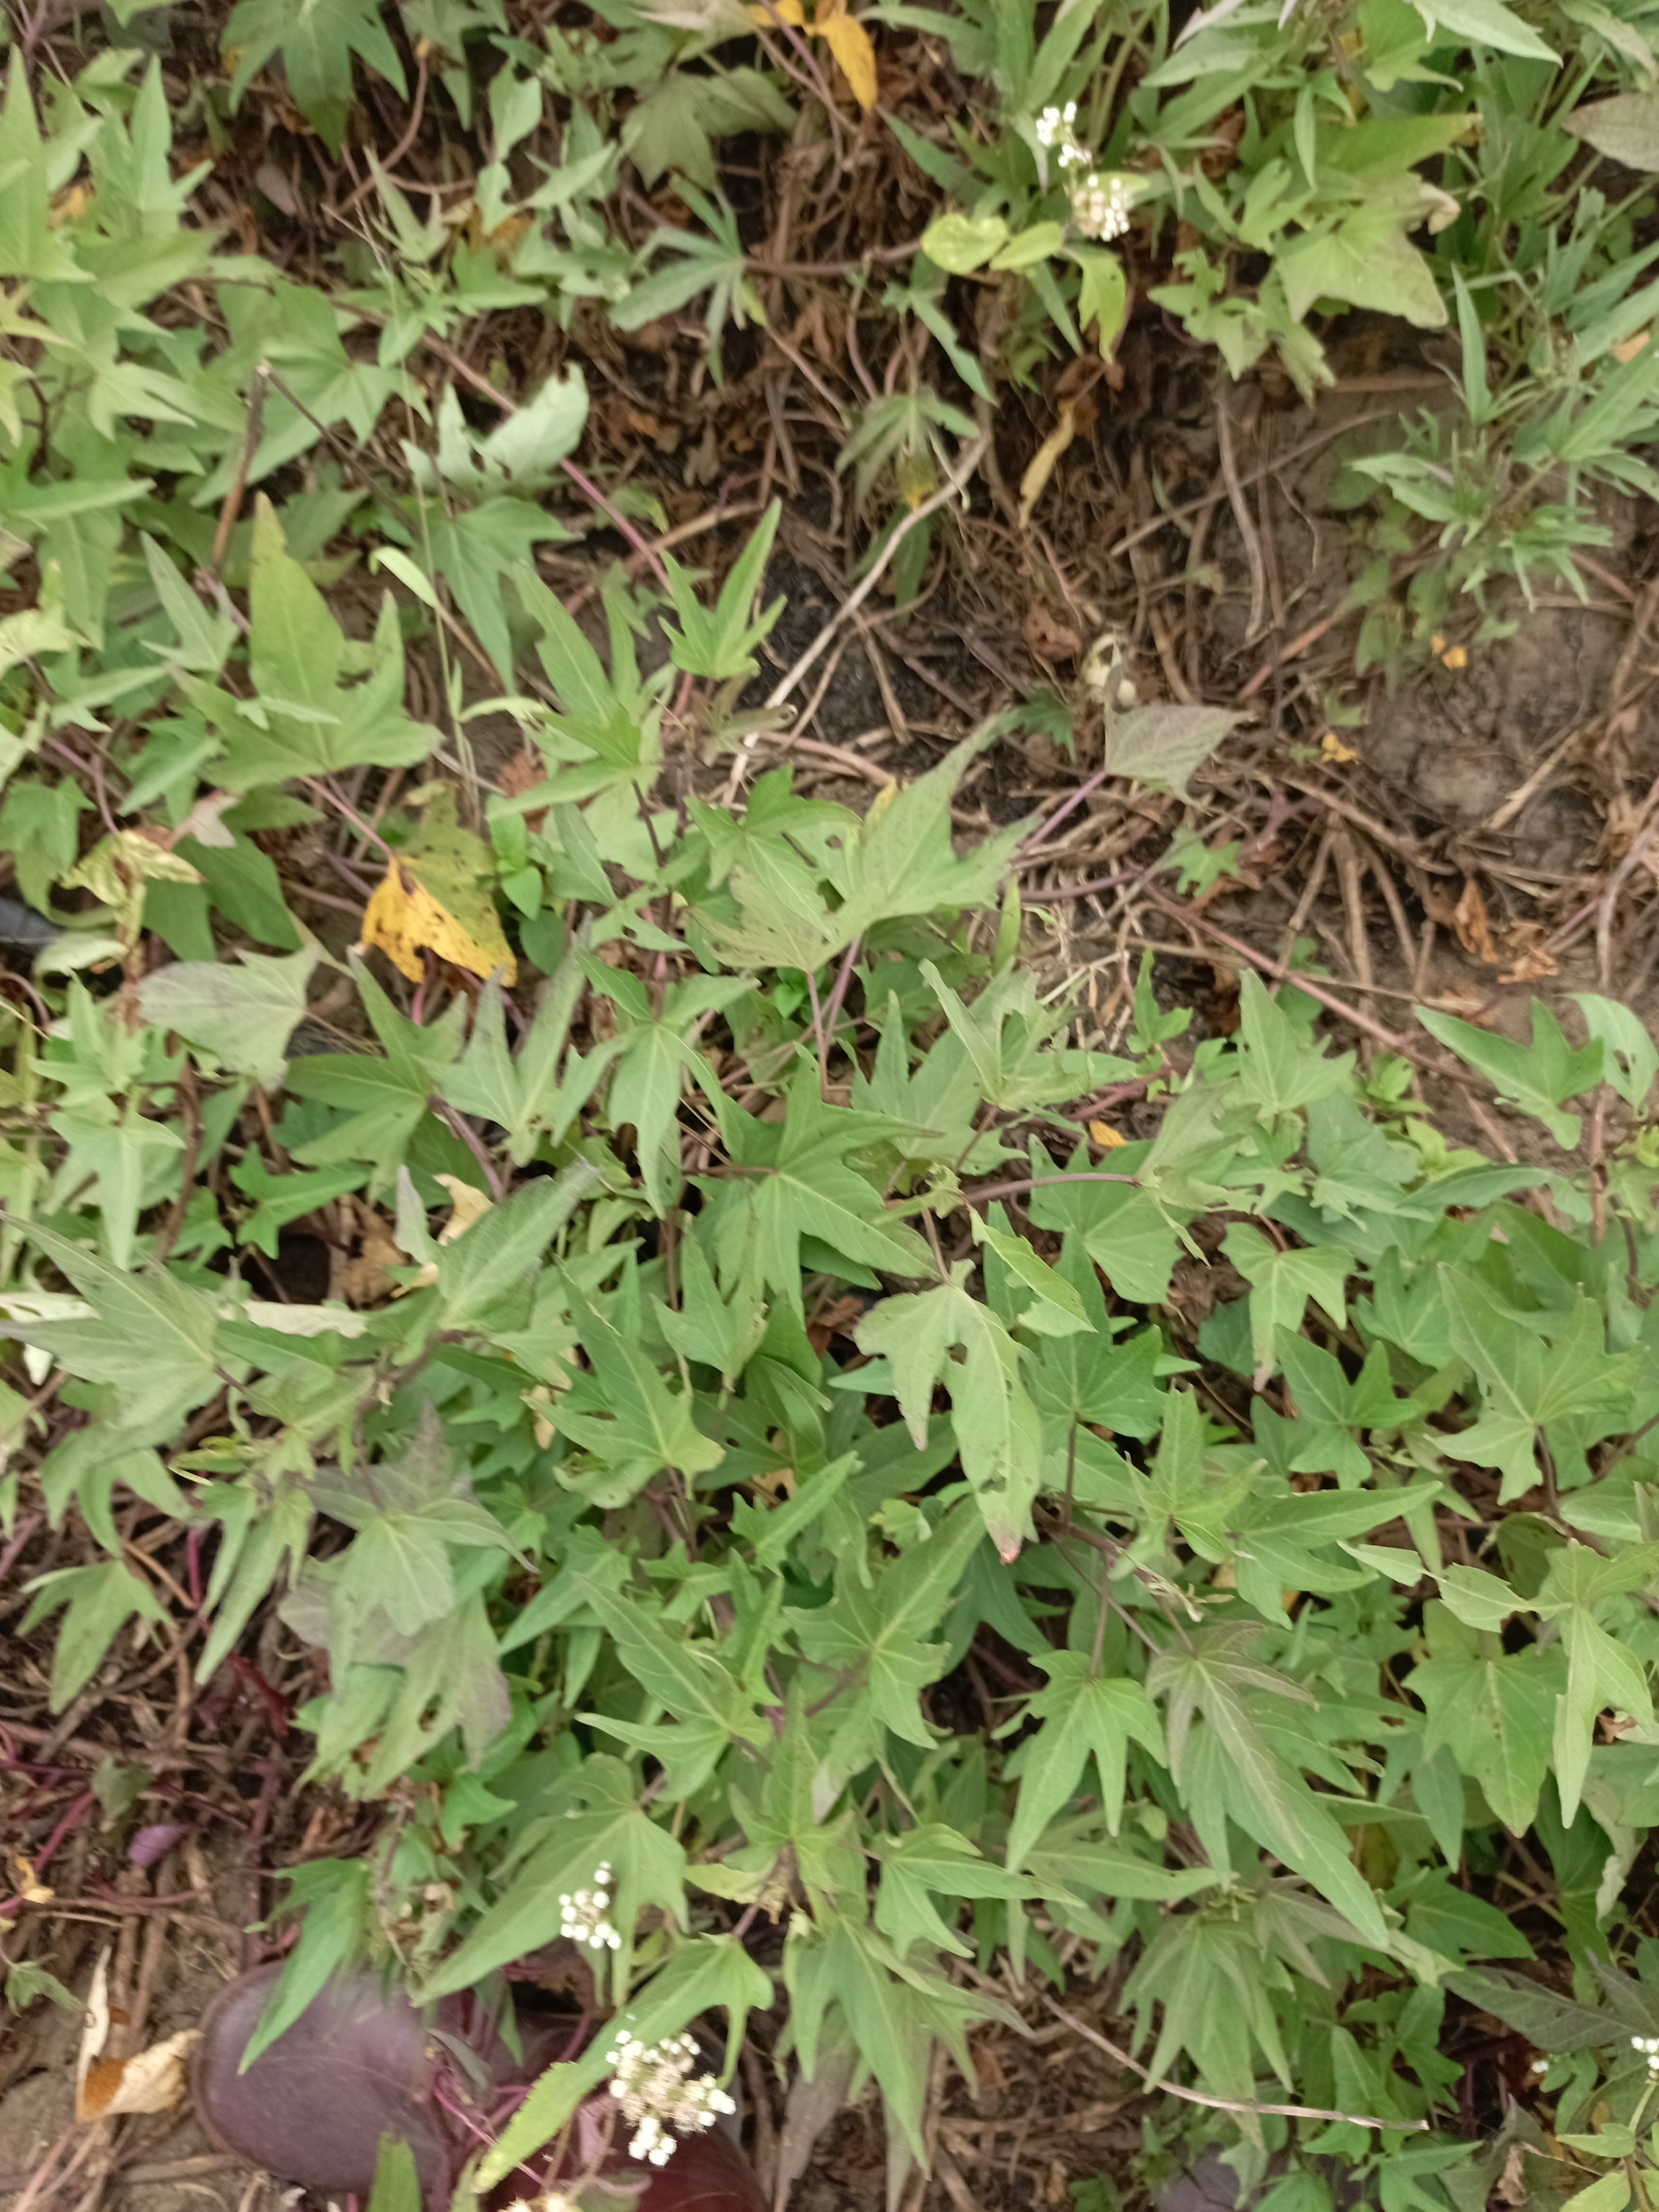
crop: sweet potato
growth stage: flowering
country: Tanzania
